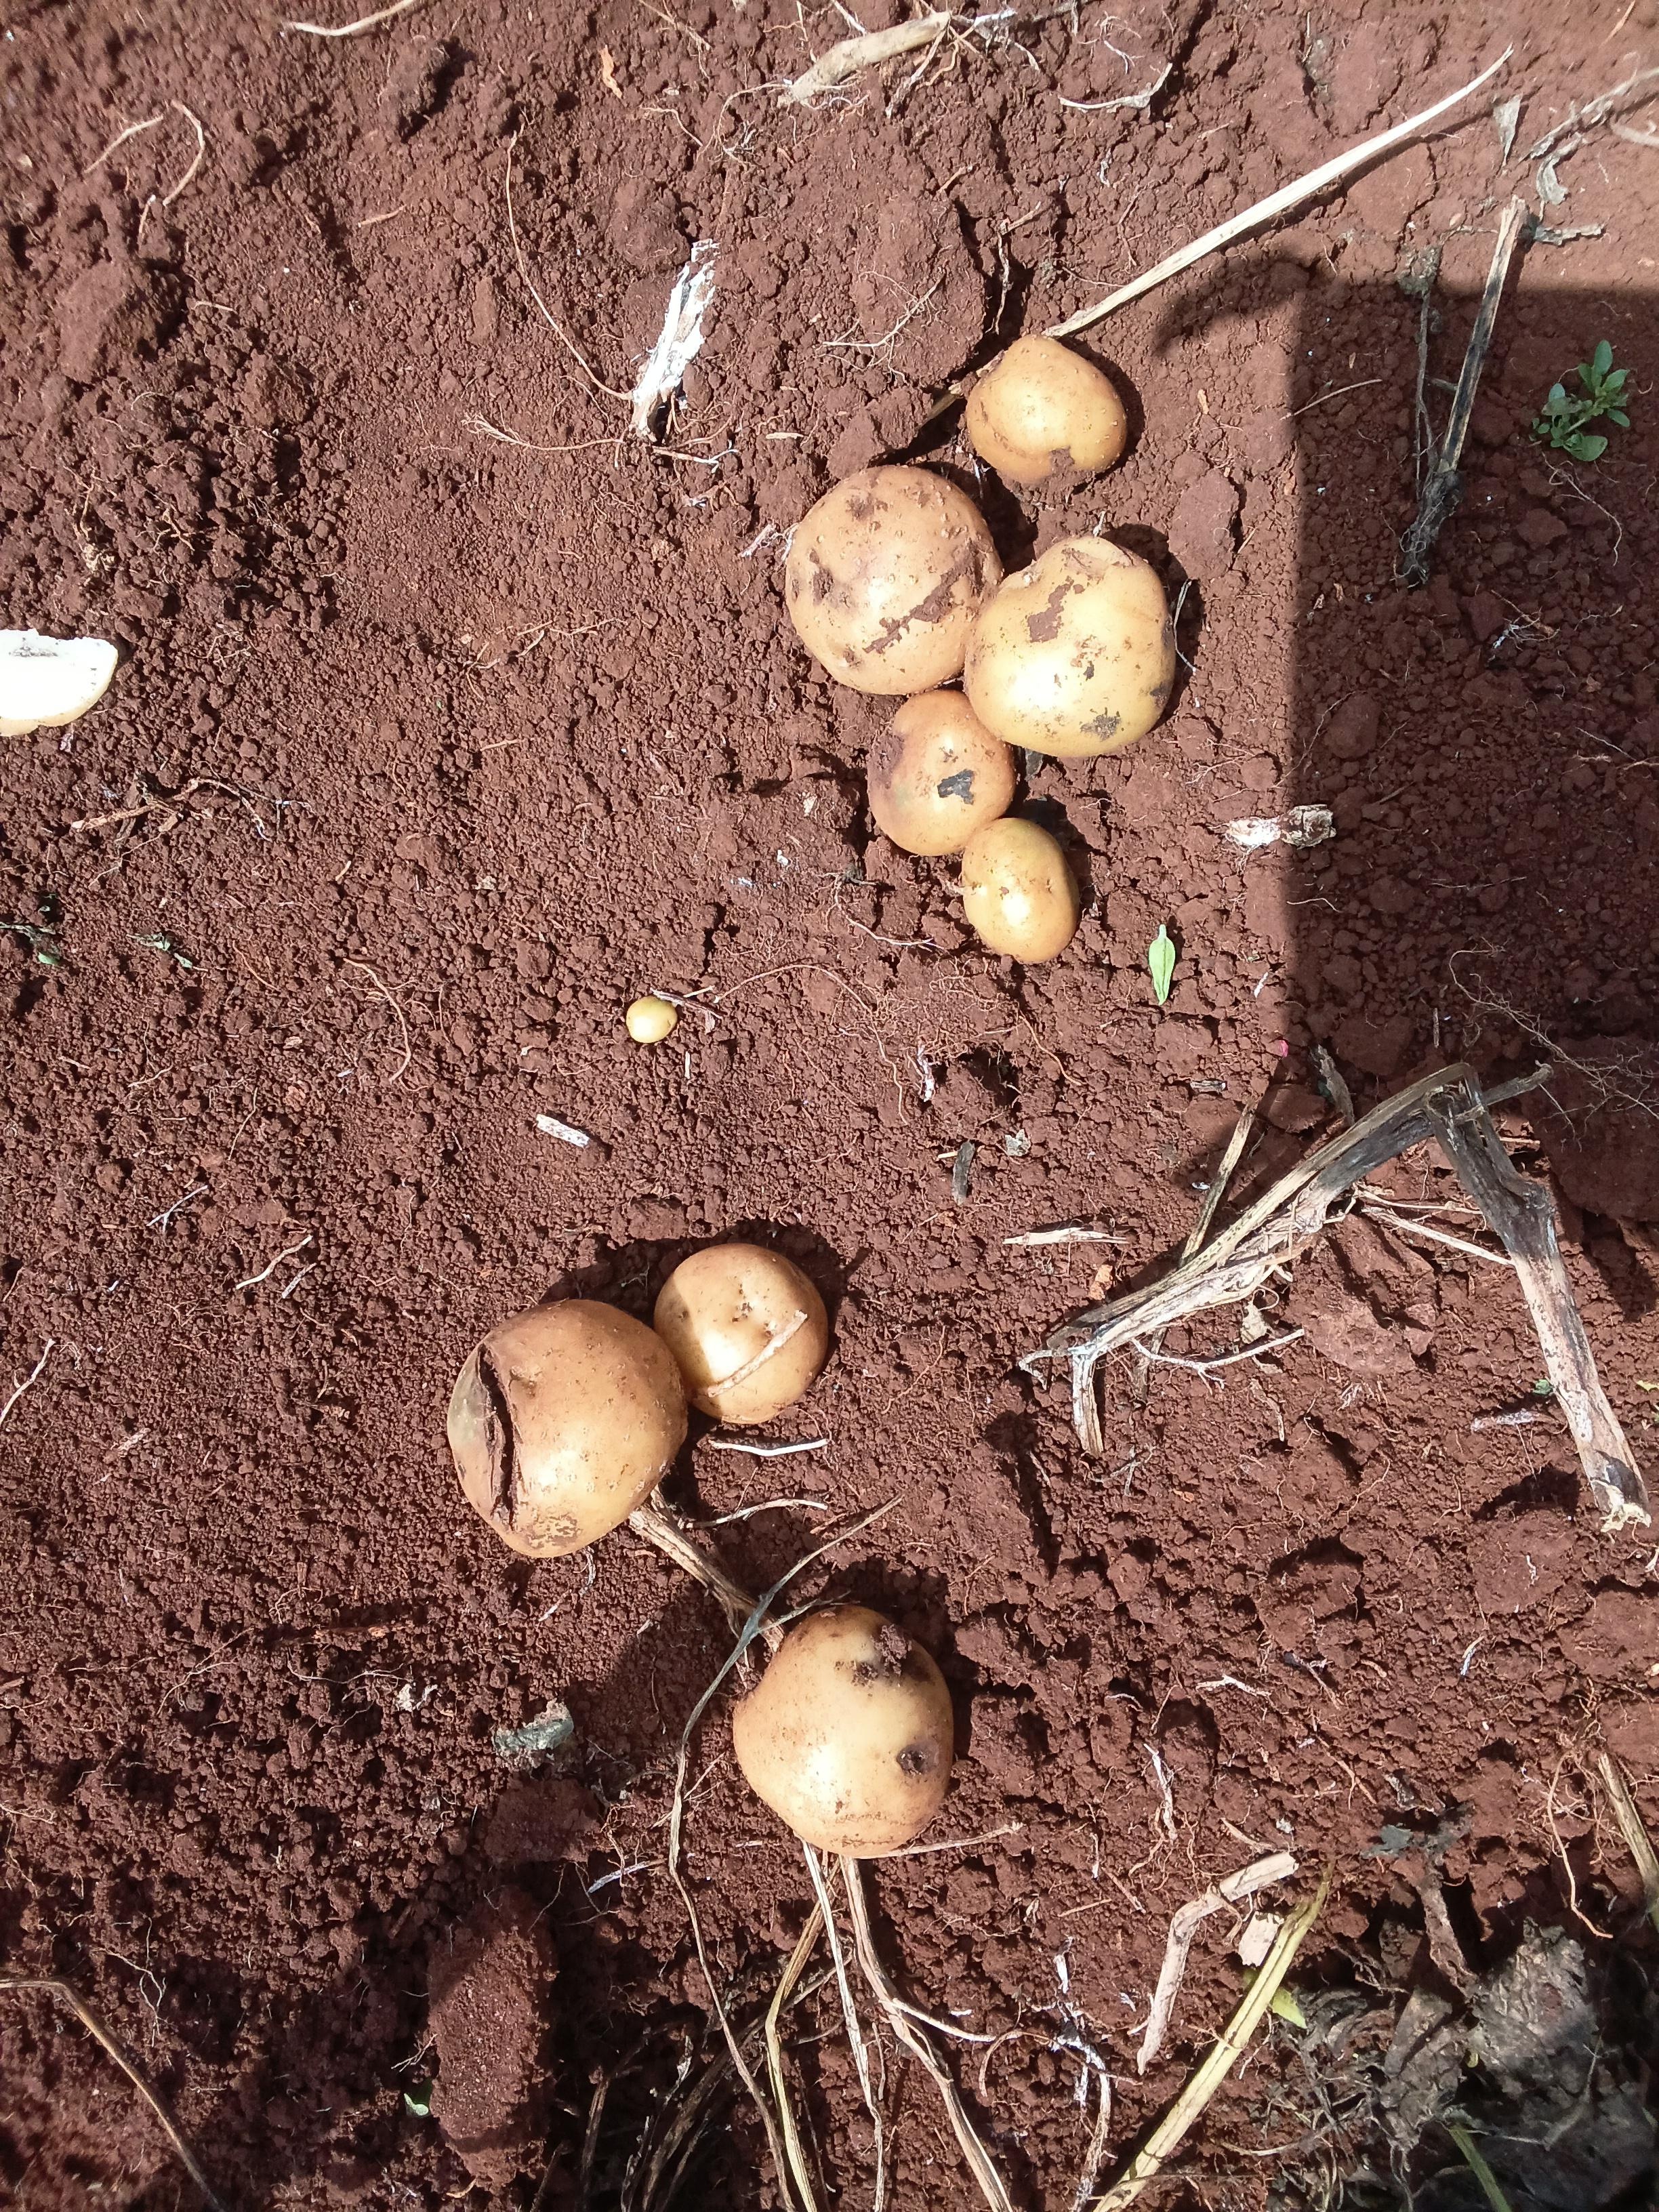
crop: potato
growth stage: harvest
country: Kenya
